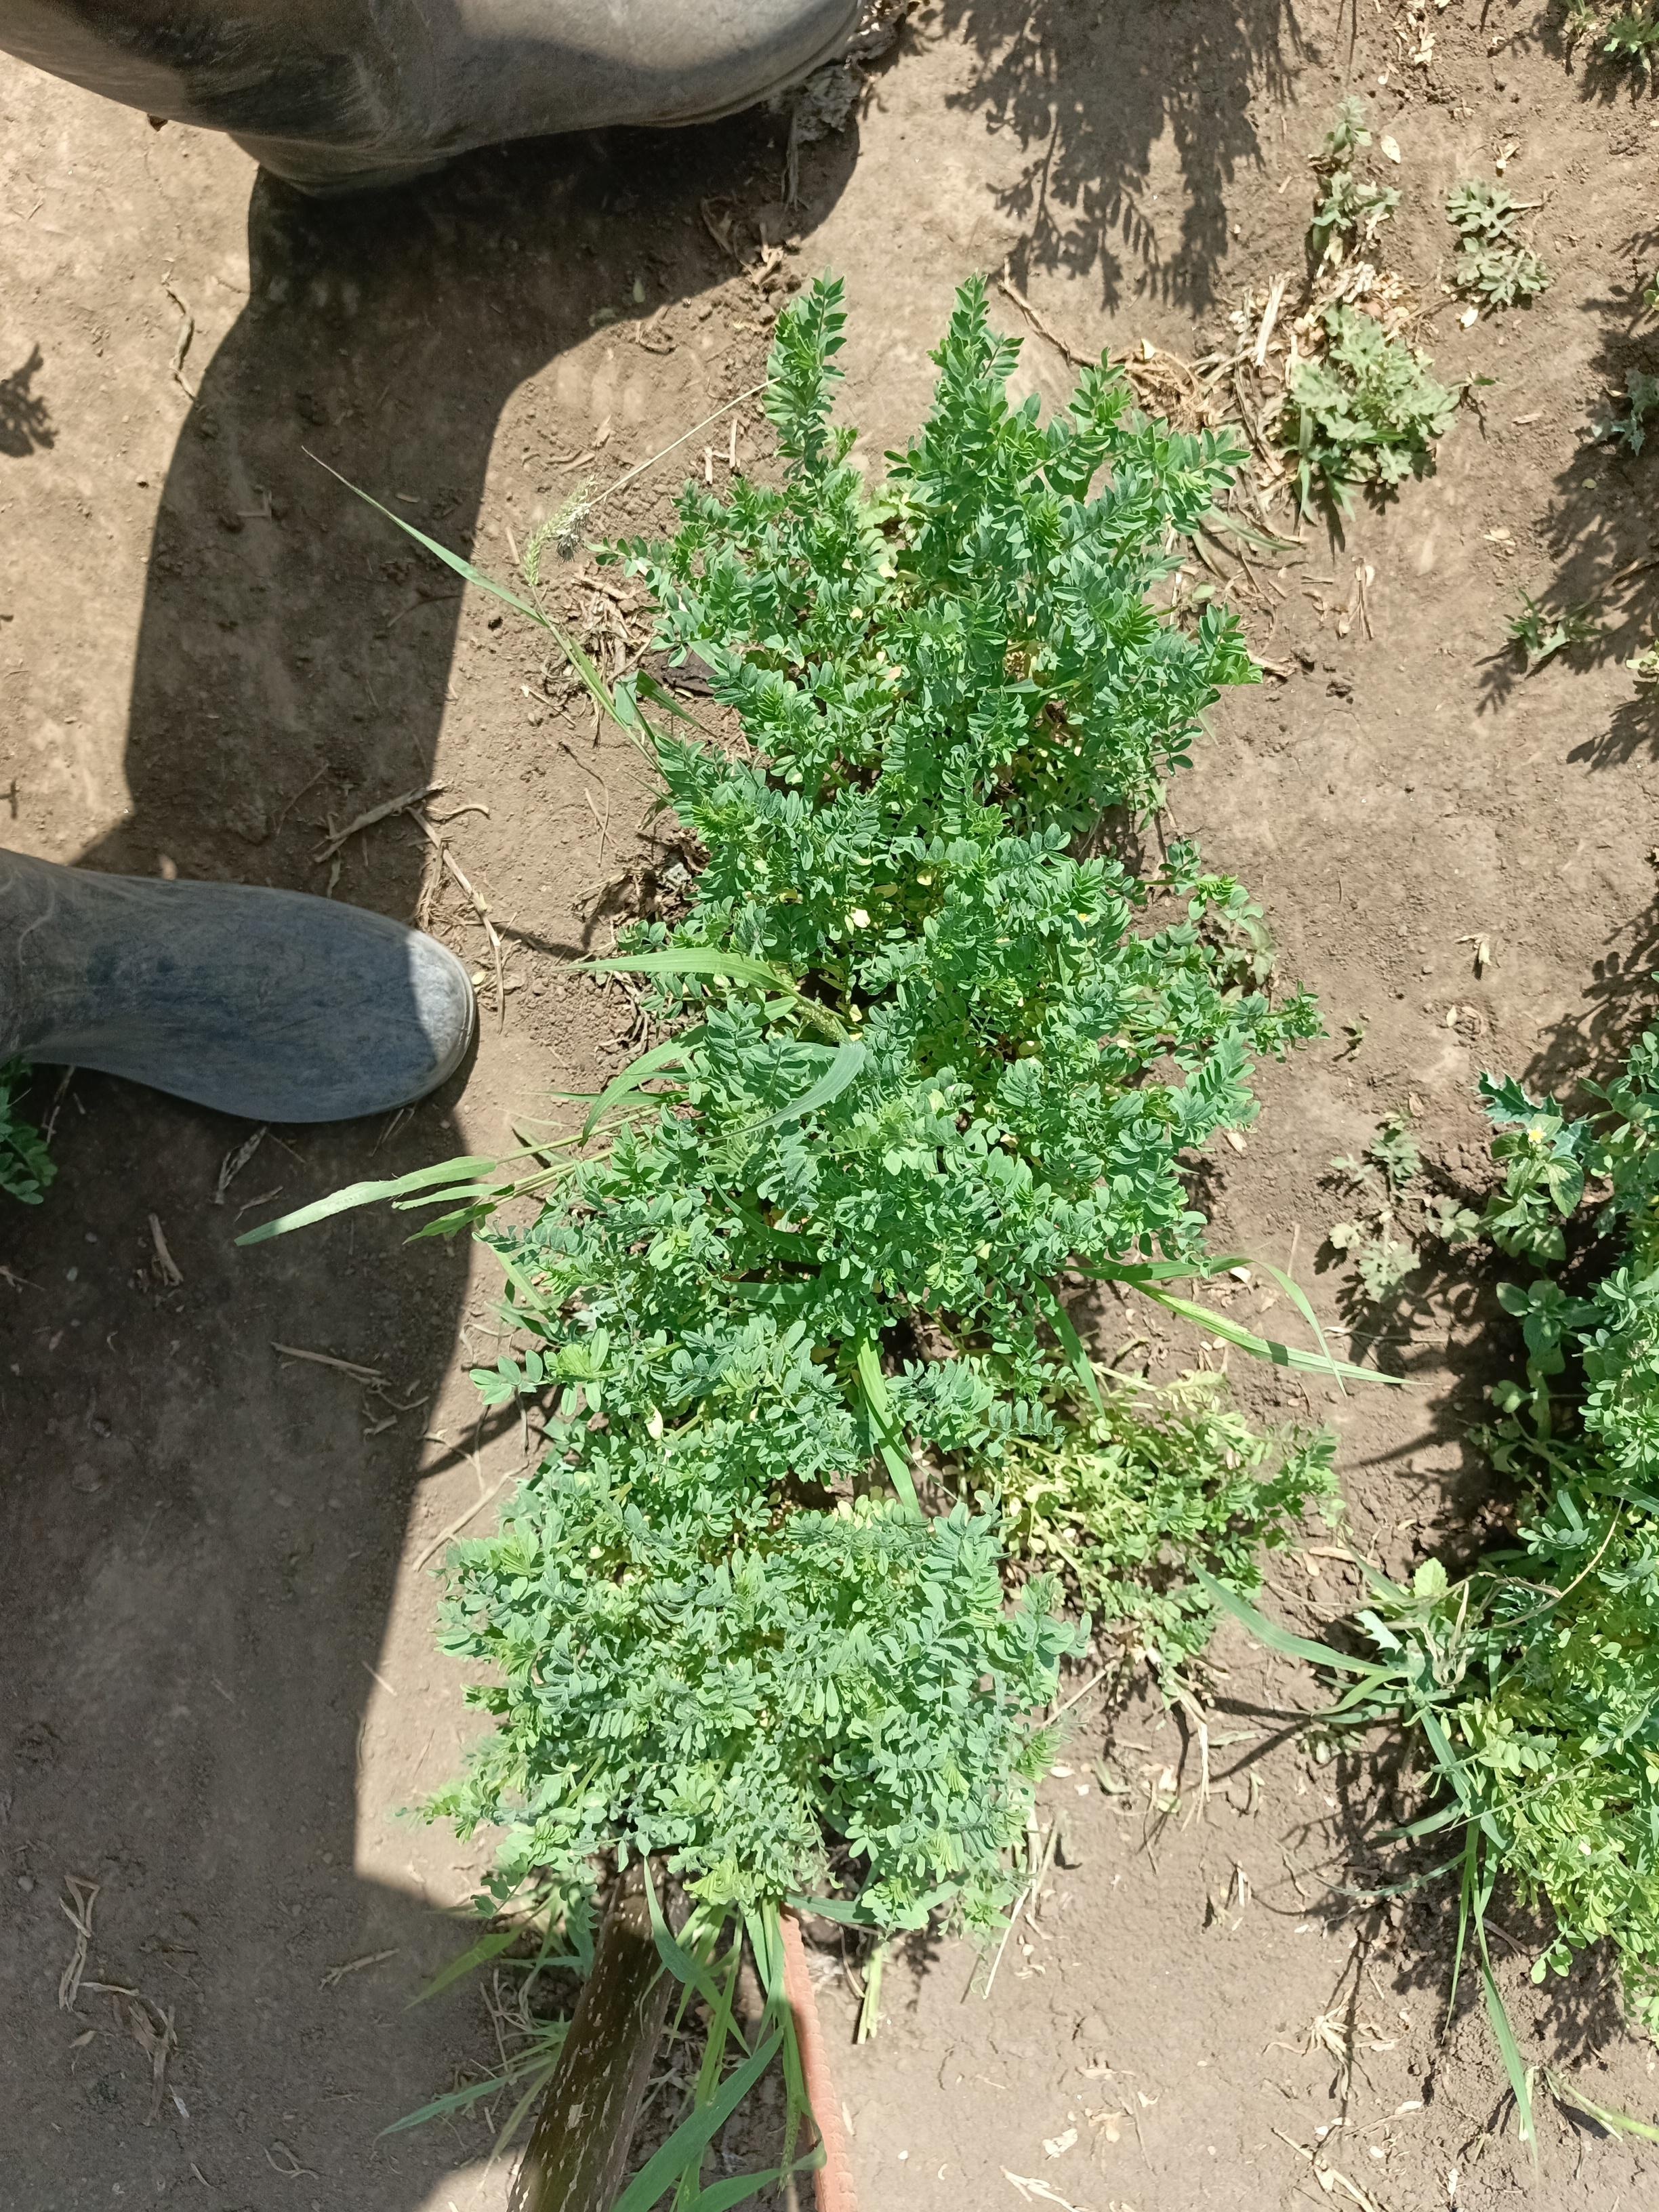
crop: lentil
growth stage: vegetative
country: Tanzania
